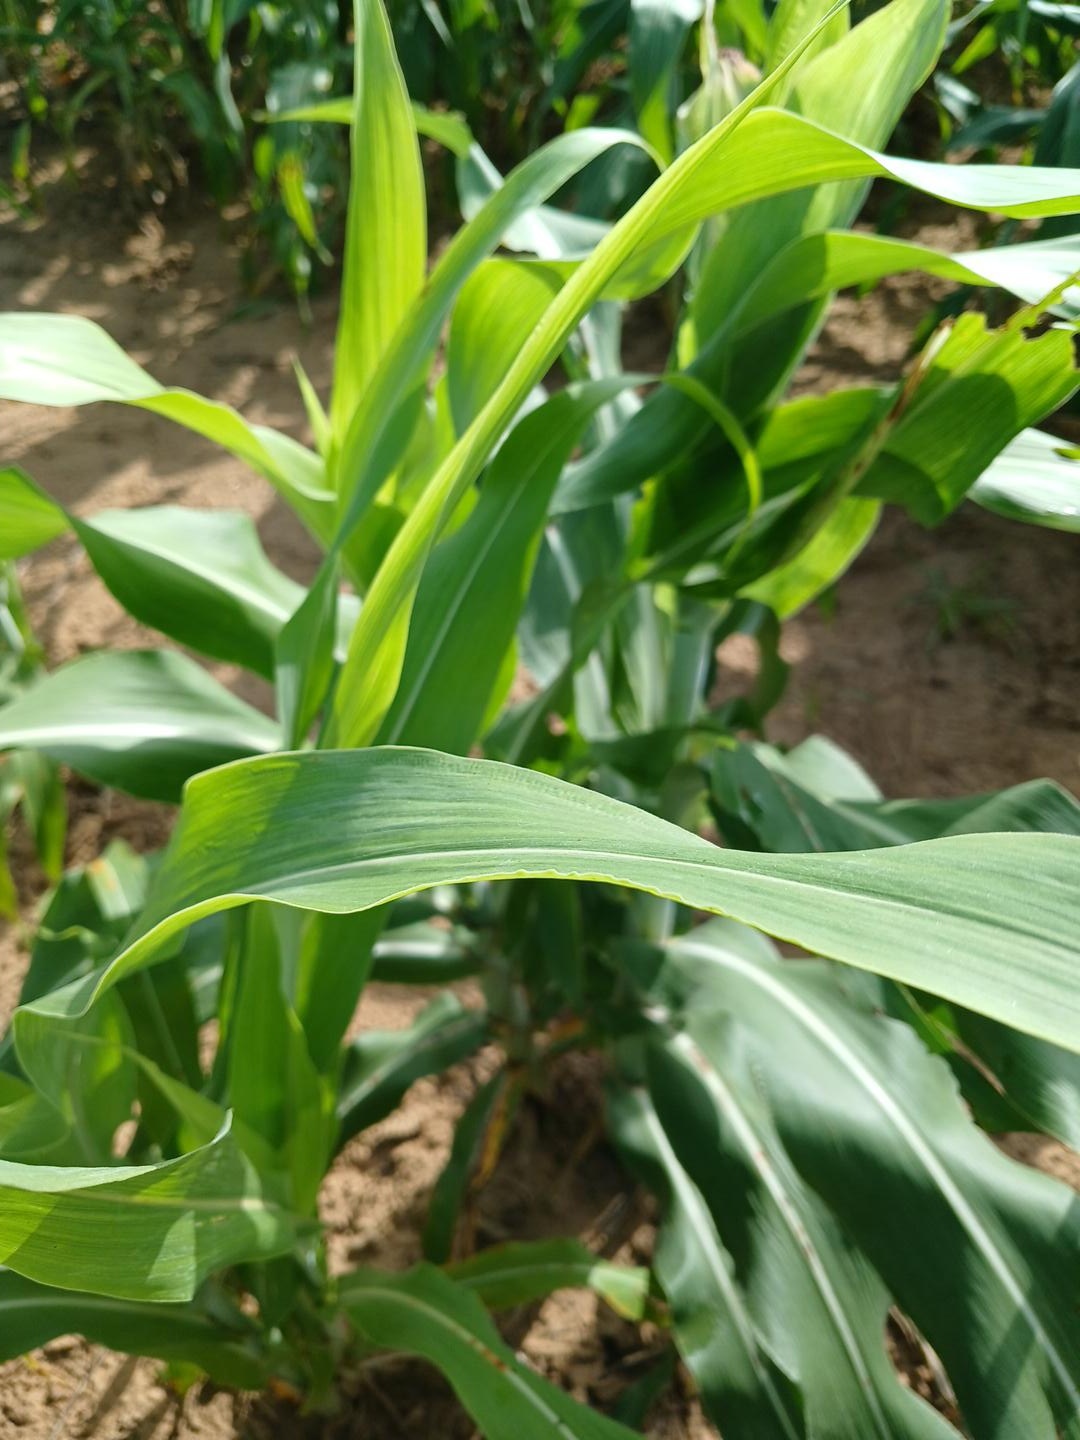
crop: sorghum
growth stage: vegetative
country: Senegal
